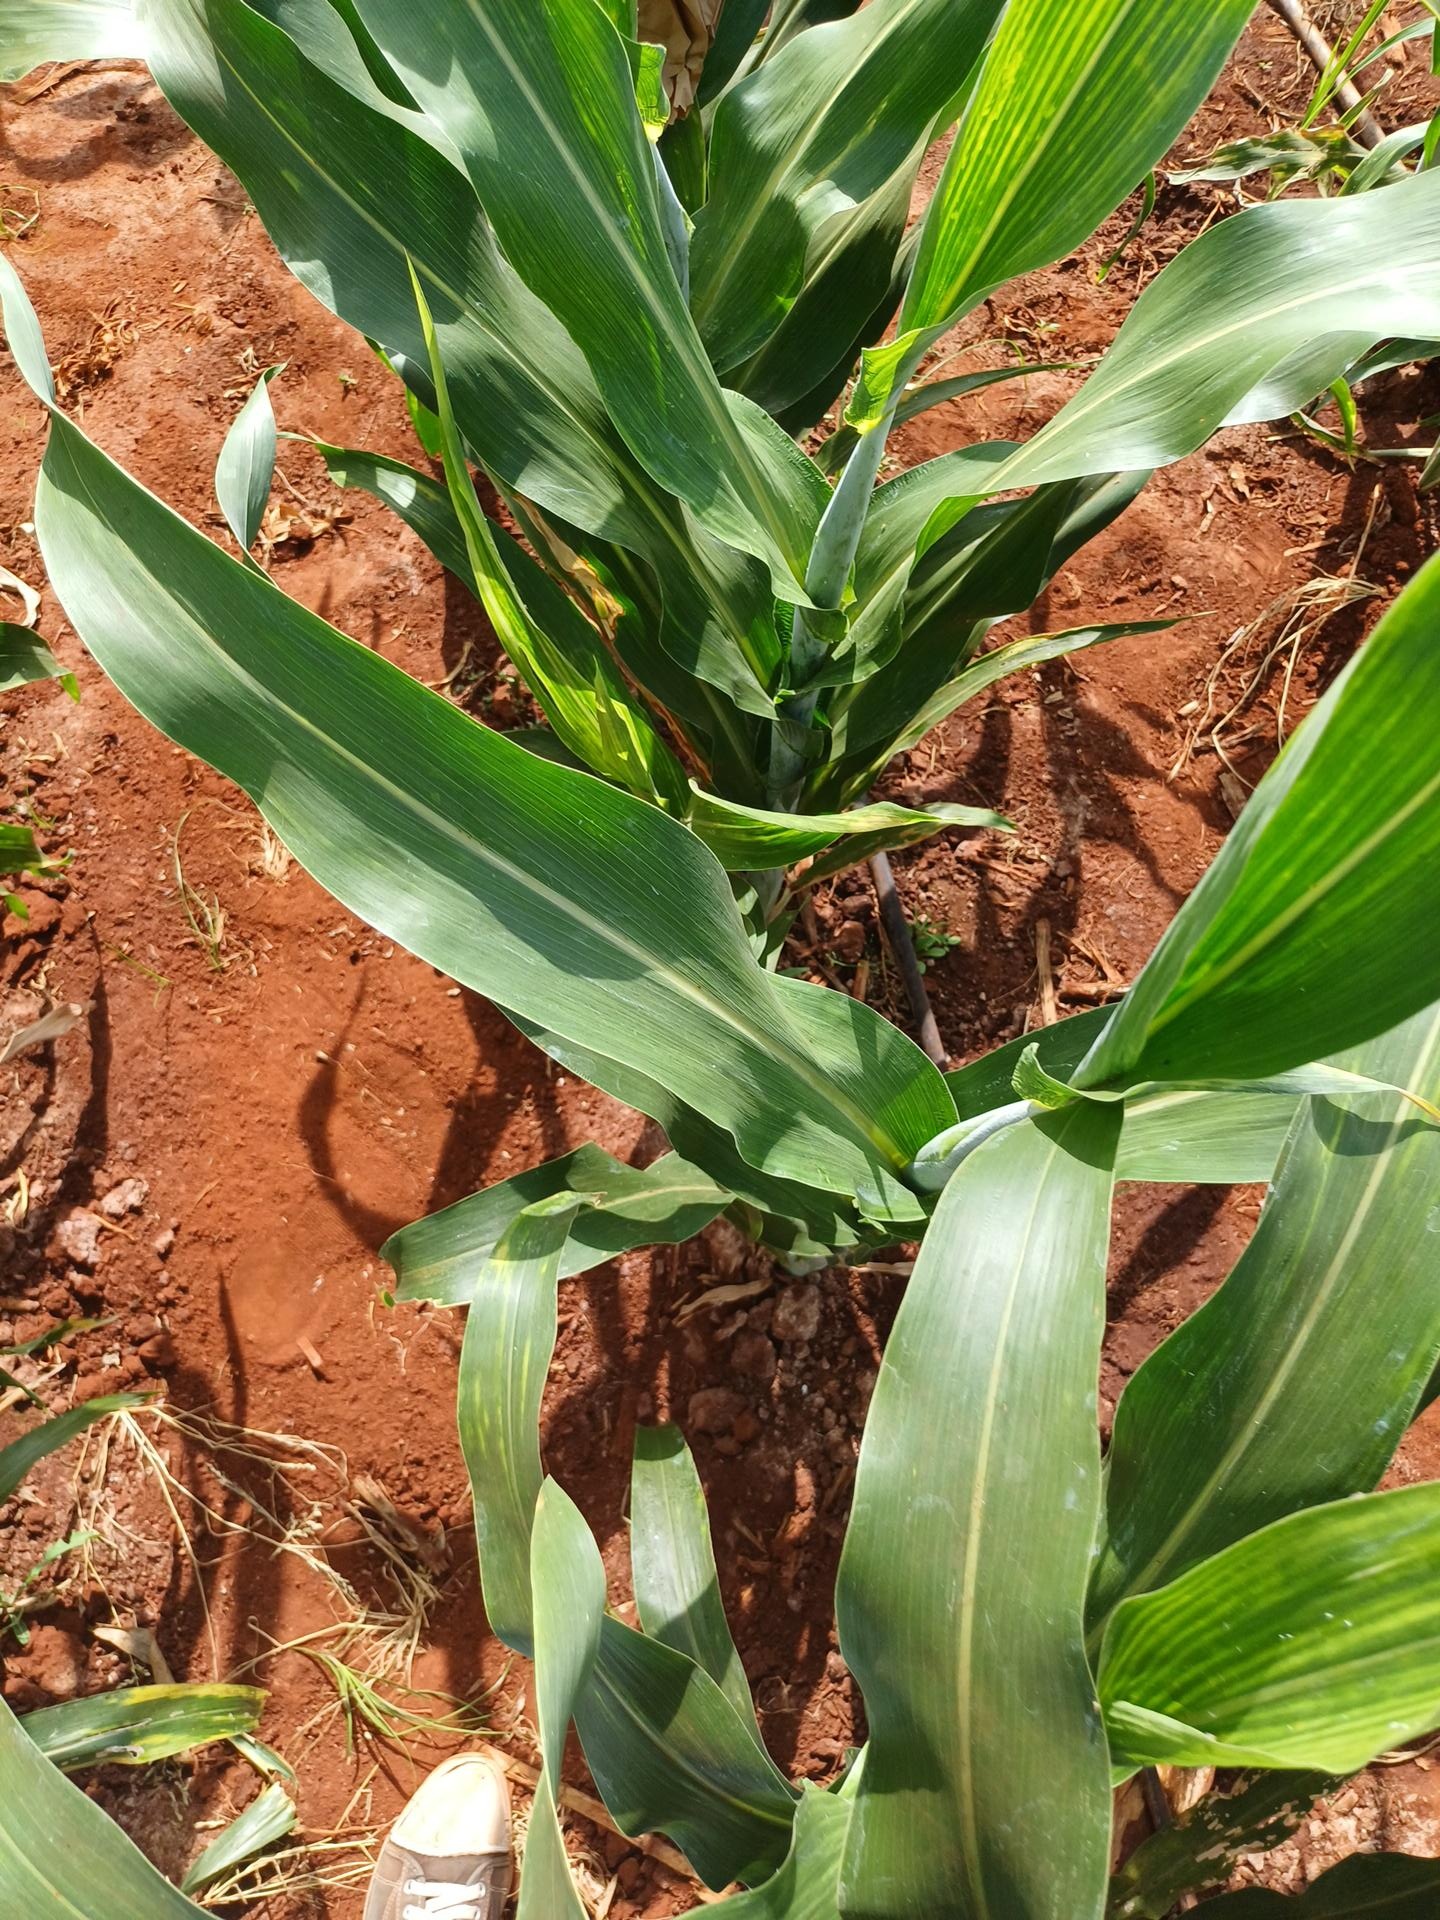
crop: sorghum
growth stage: heading tuber
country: Kenya
